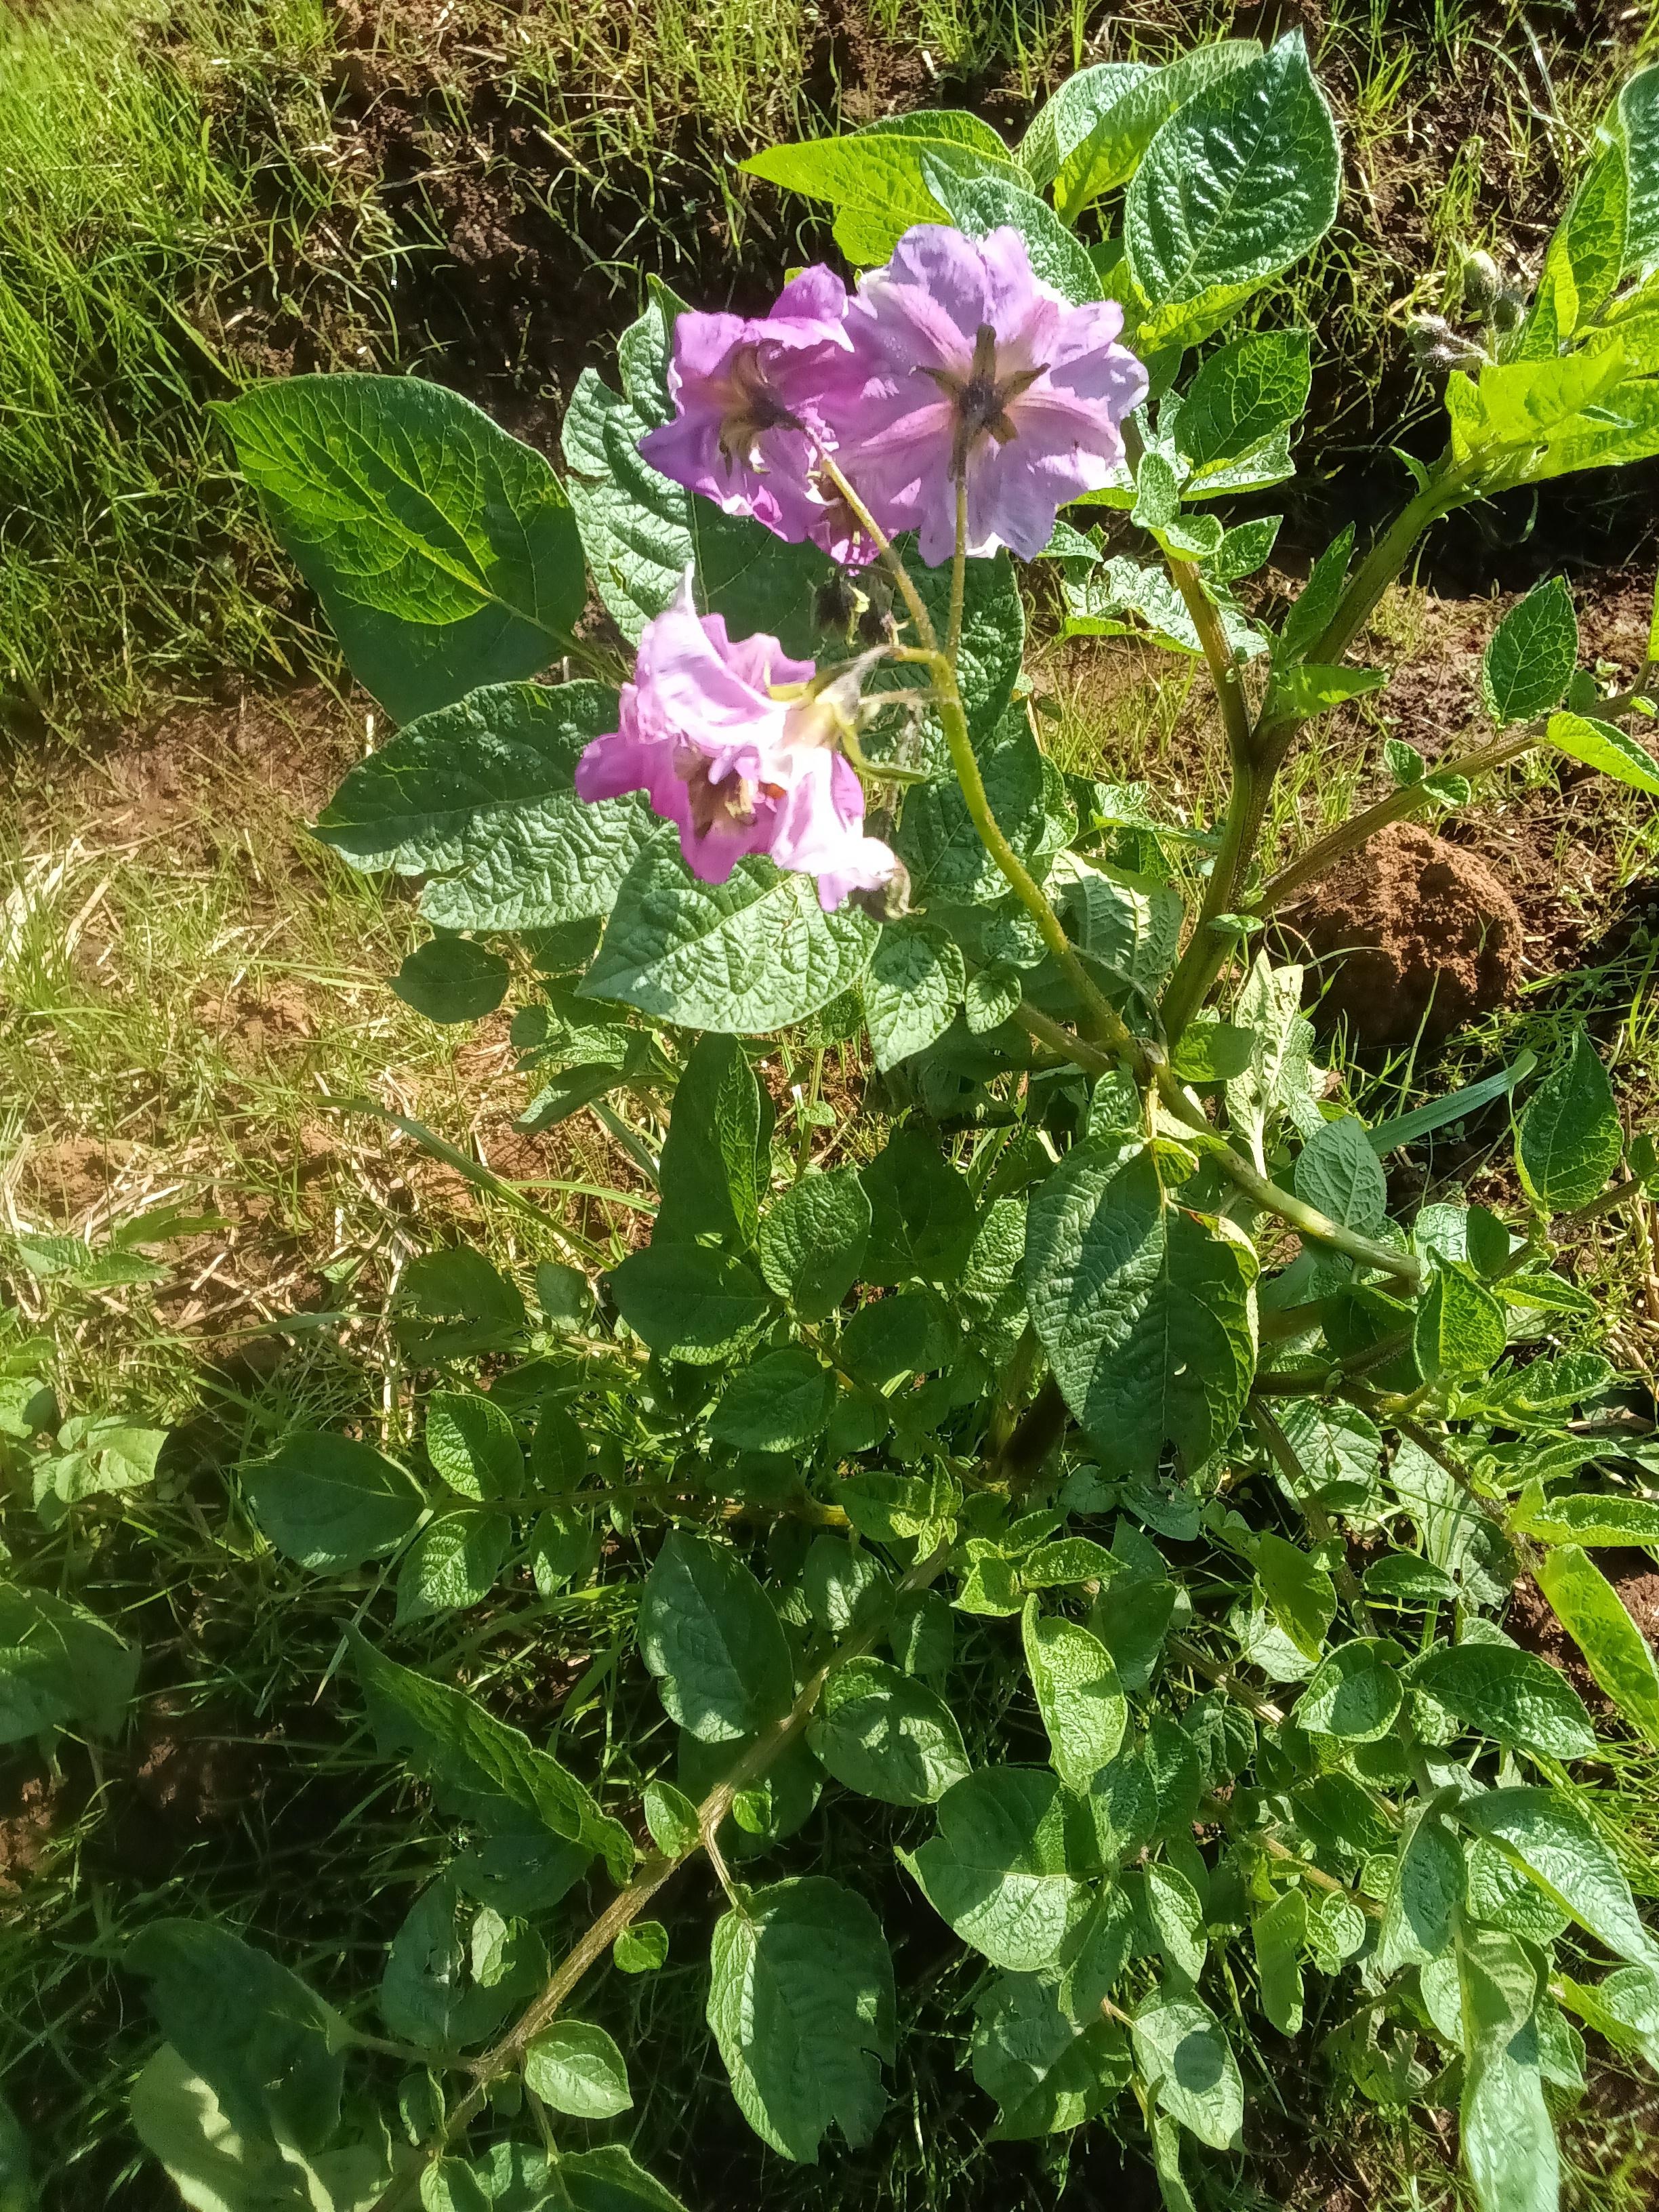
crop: potato
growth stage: vegetative
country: Kenya
